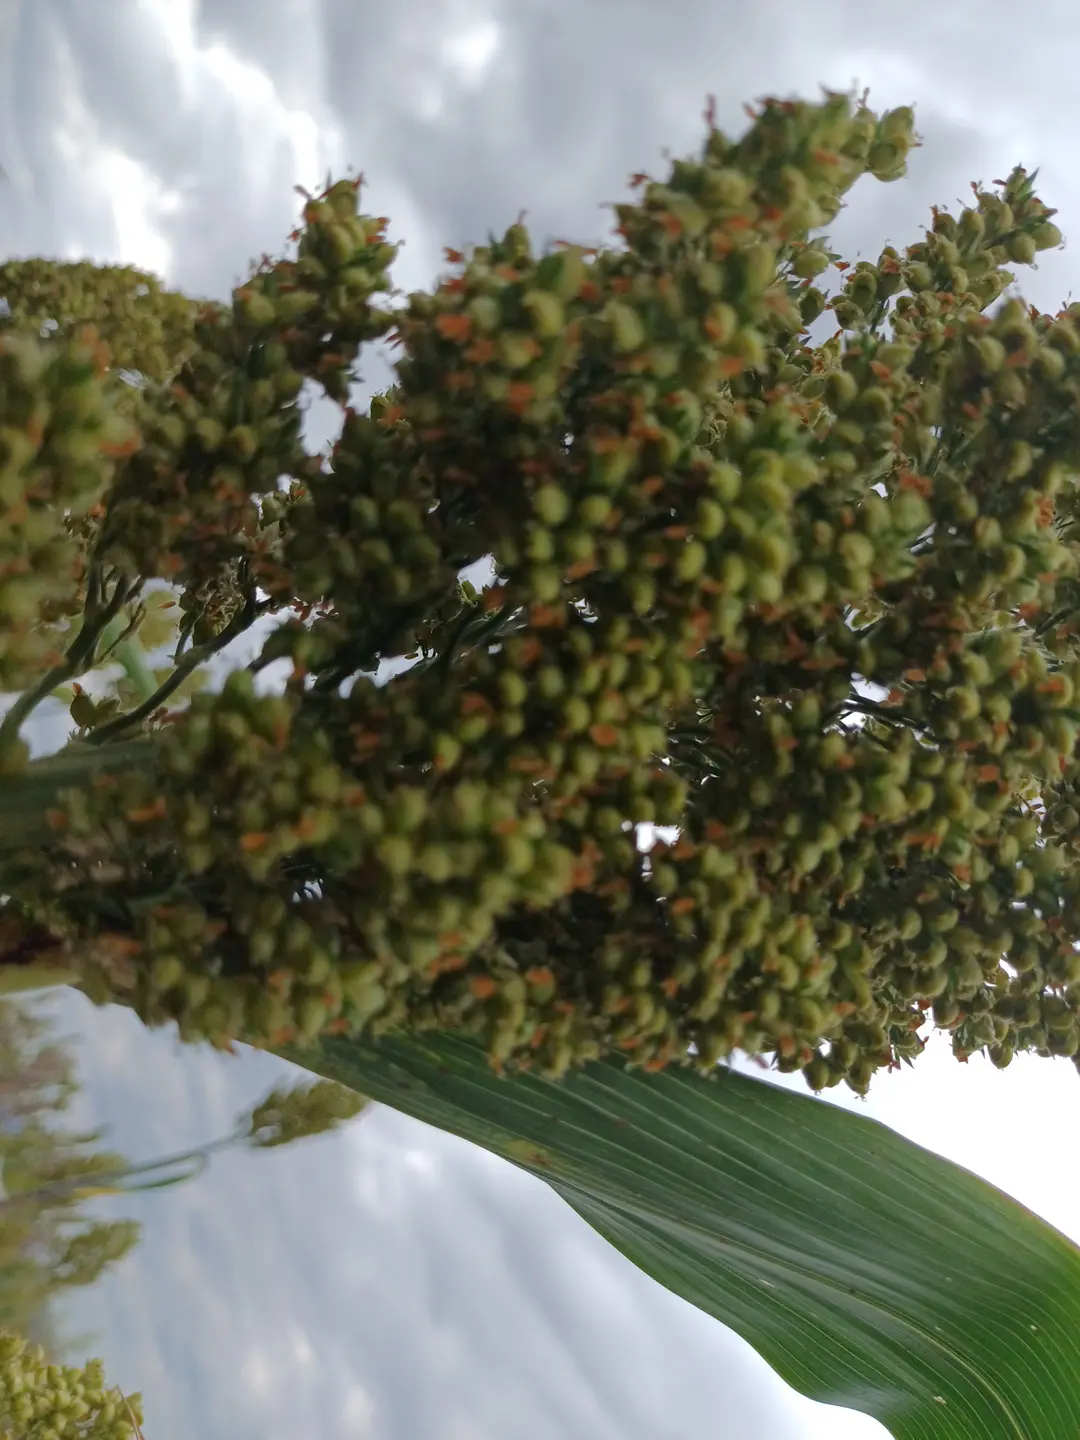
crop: sorghum
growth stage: filling grain
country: Kenya
